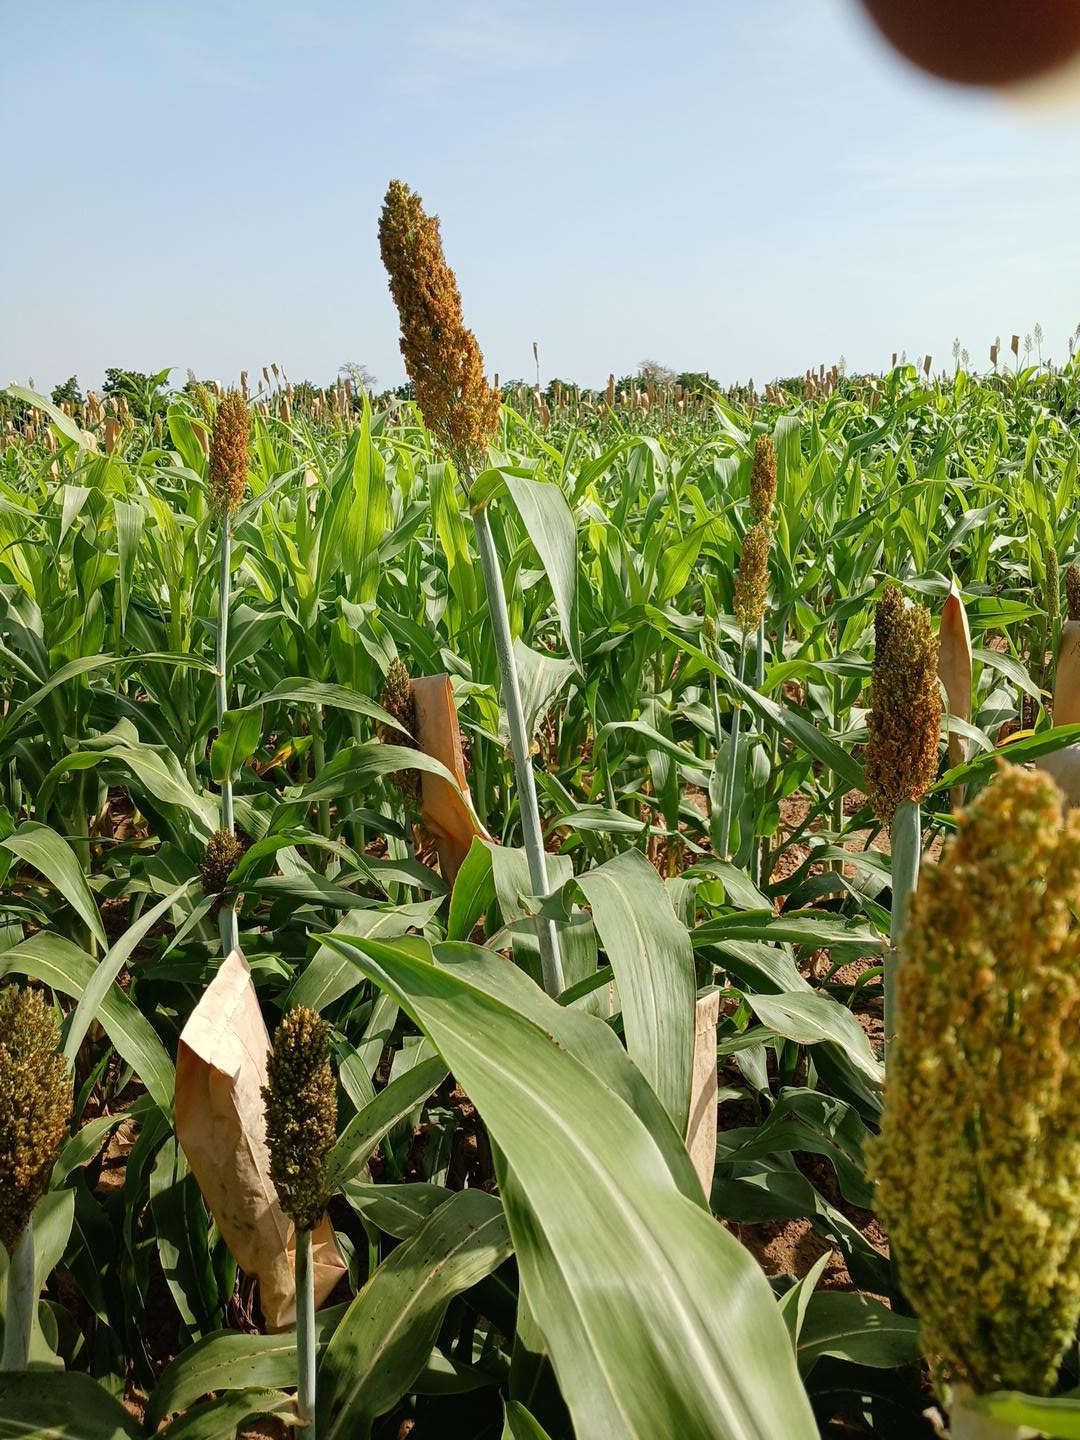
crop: sorghum
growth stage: flowering
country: Senegal
